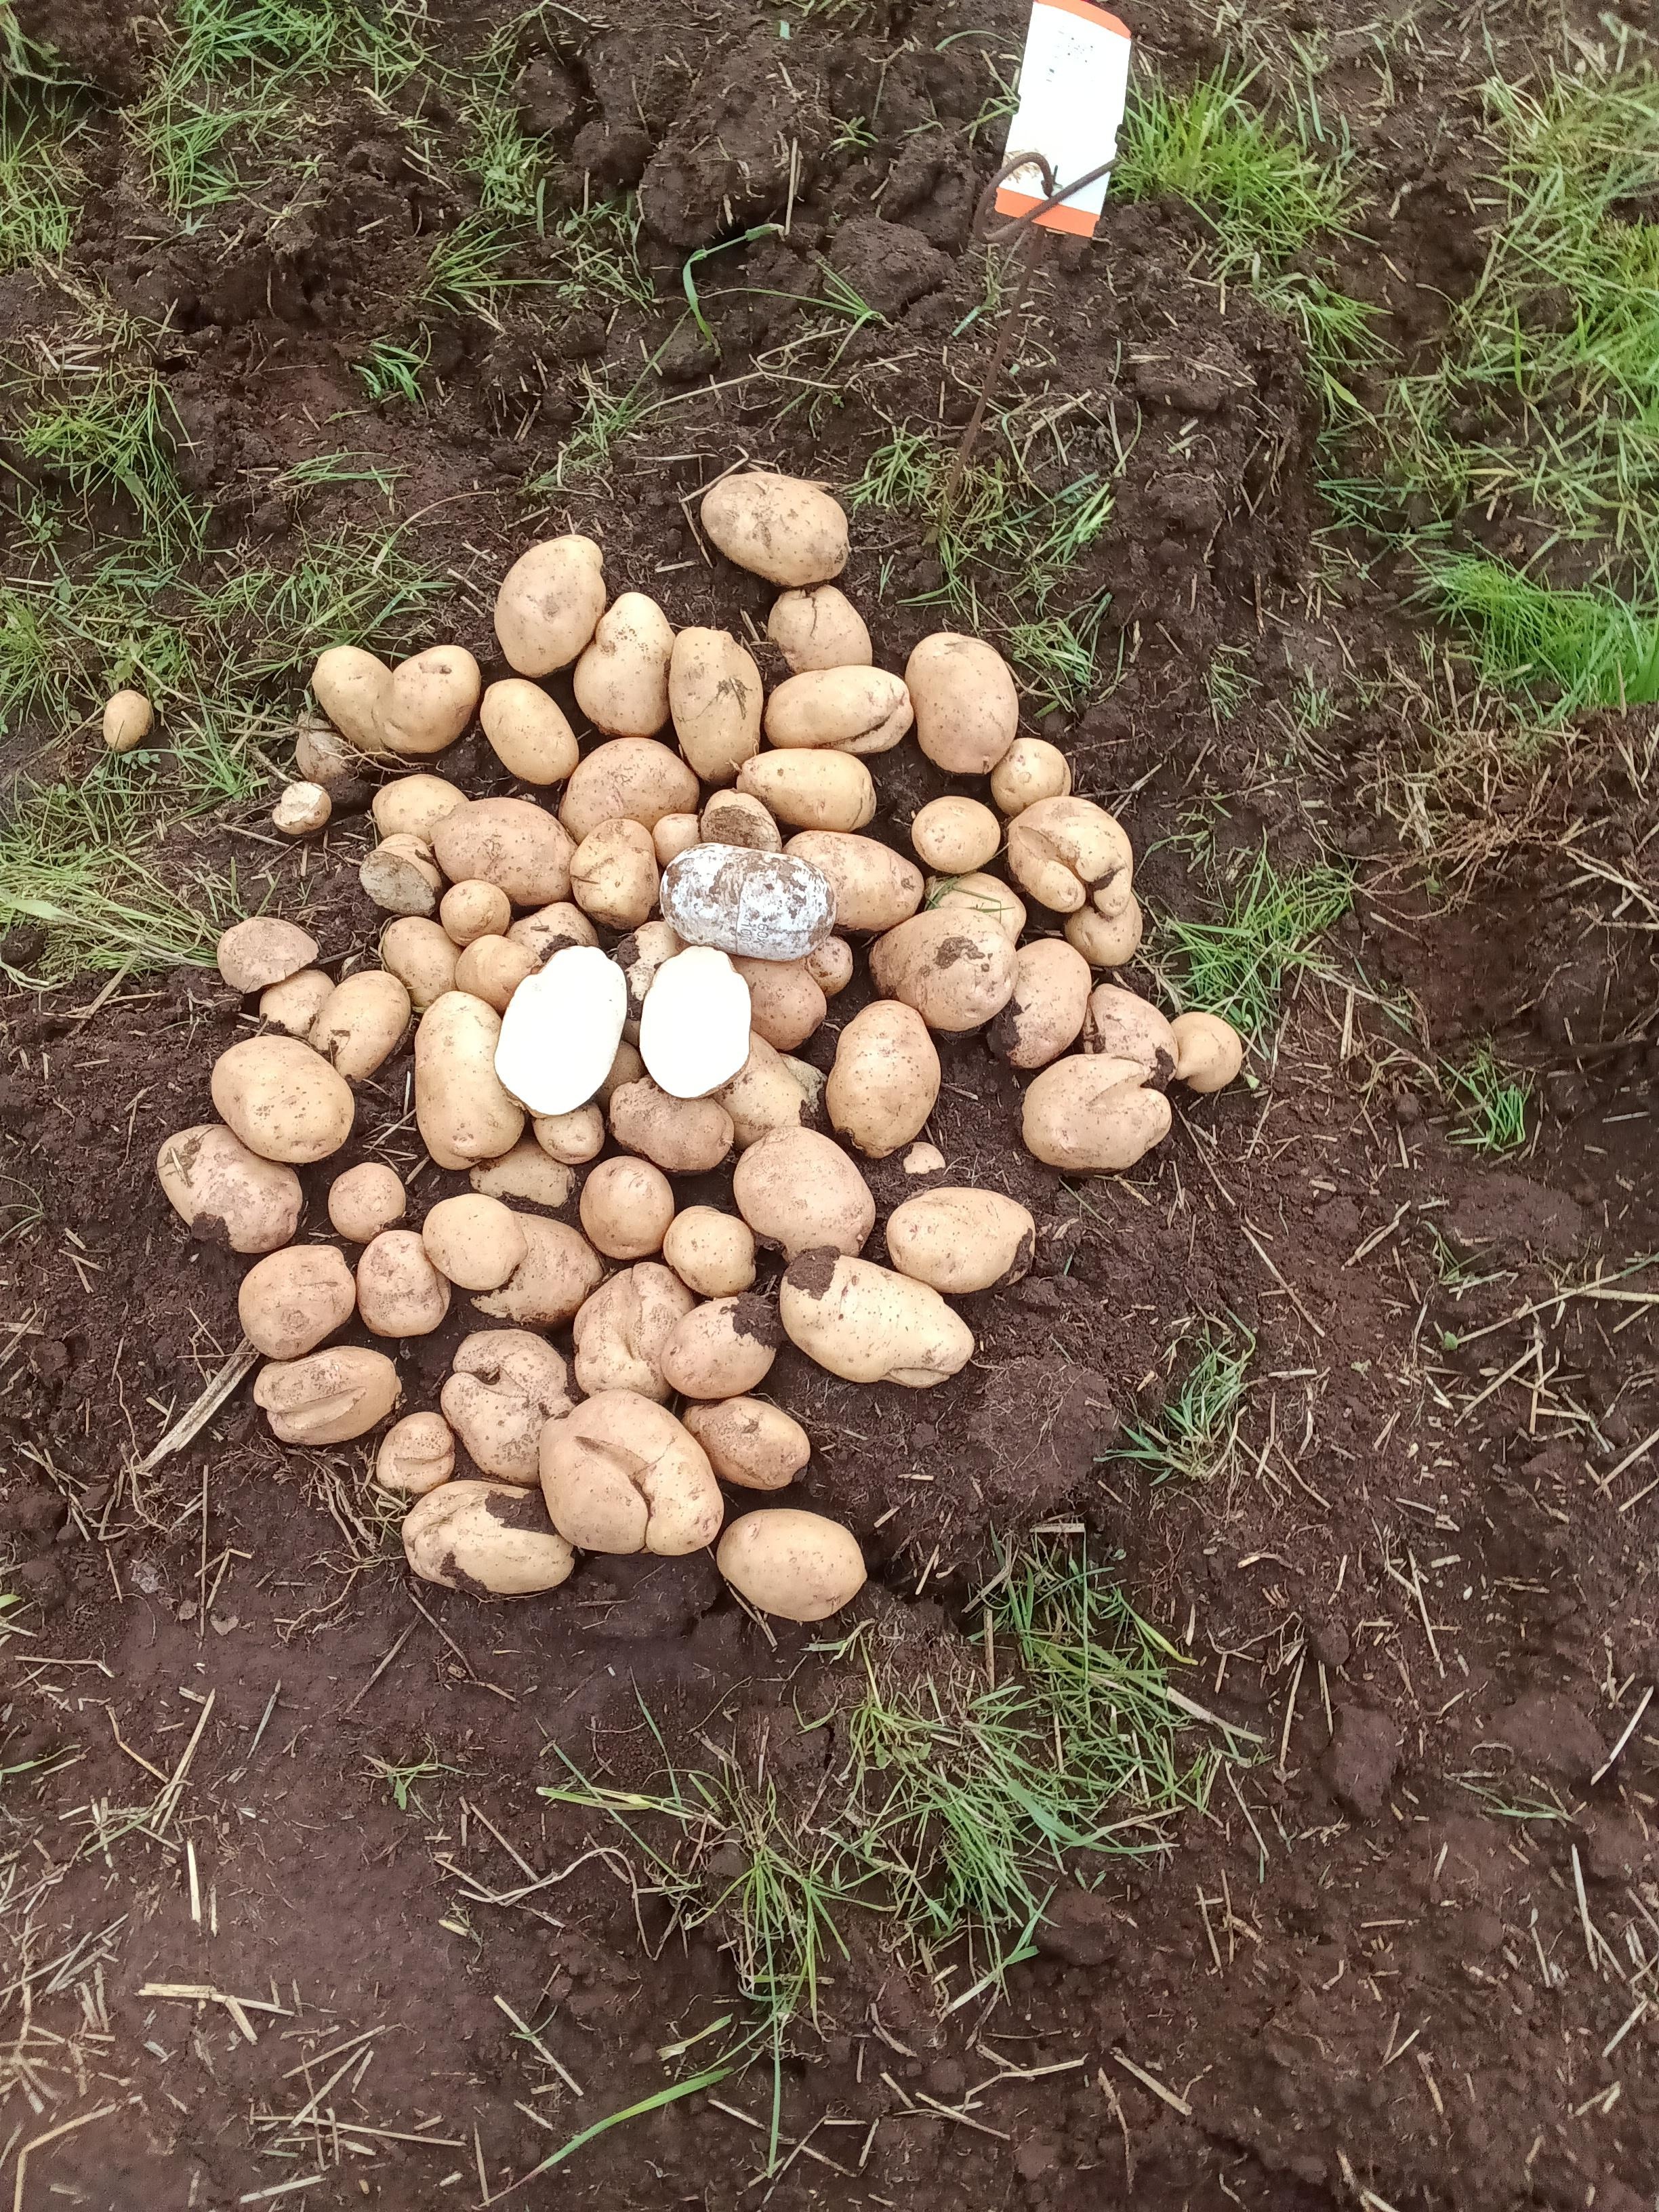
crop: potato
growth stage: harvest
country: Kenya
